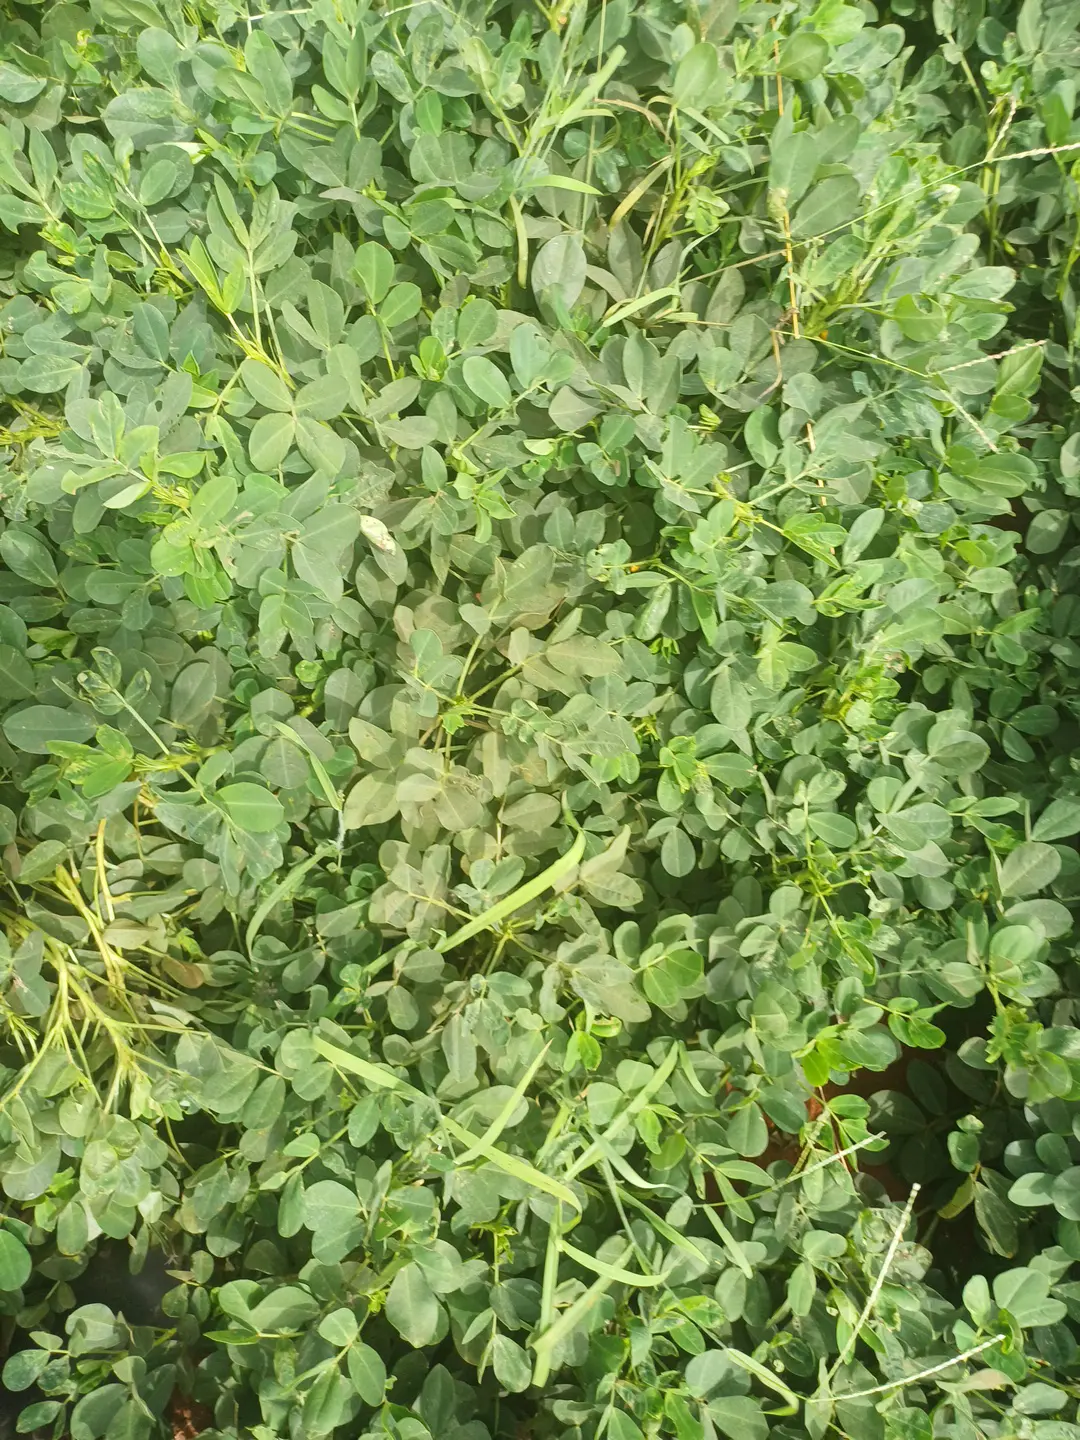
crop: groundnut
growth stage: pegging
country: Kenya
